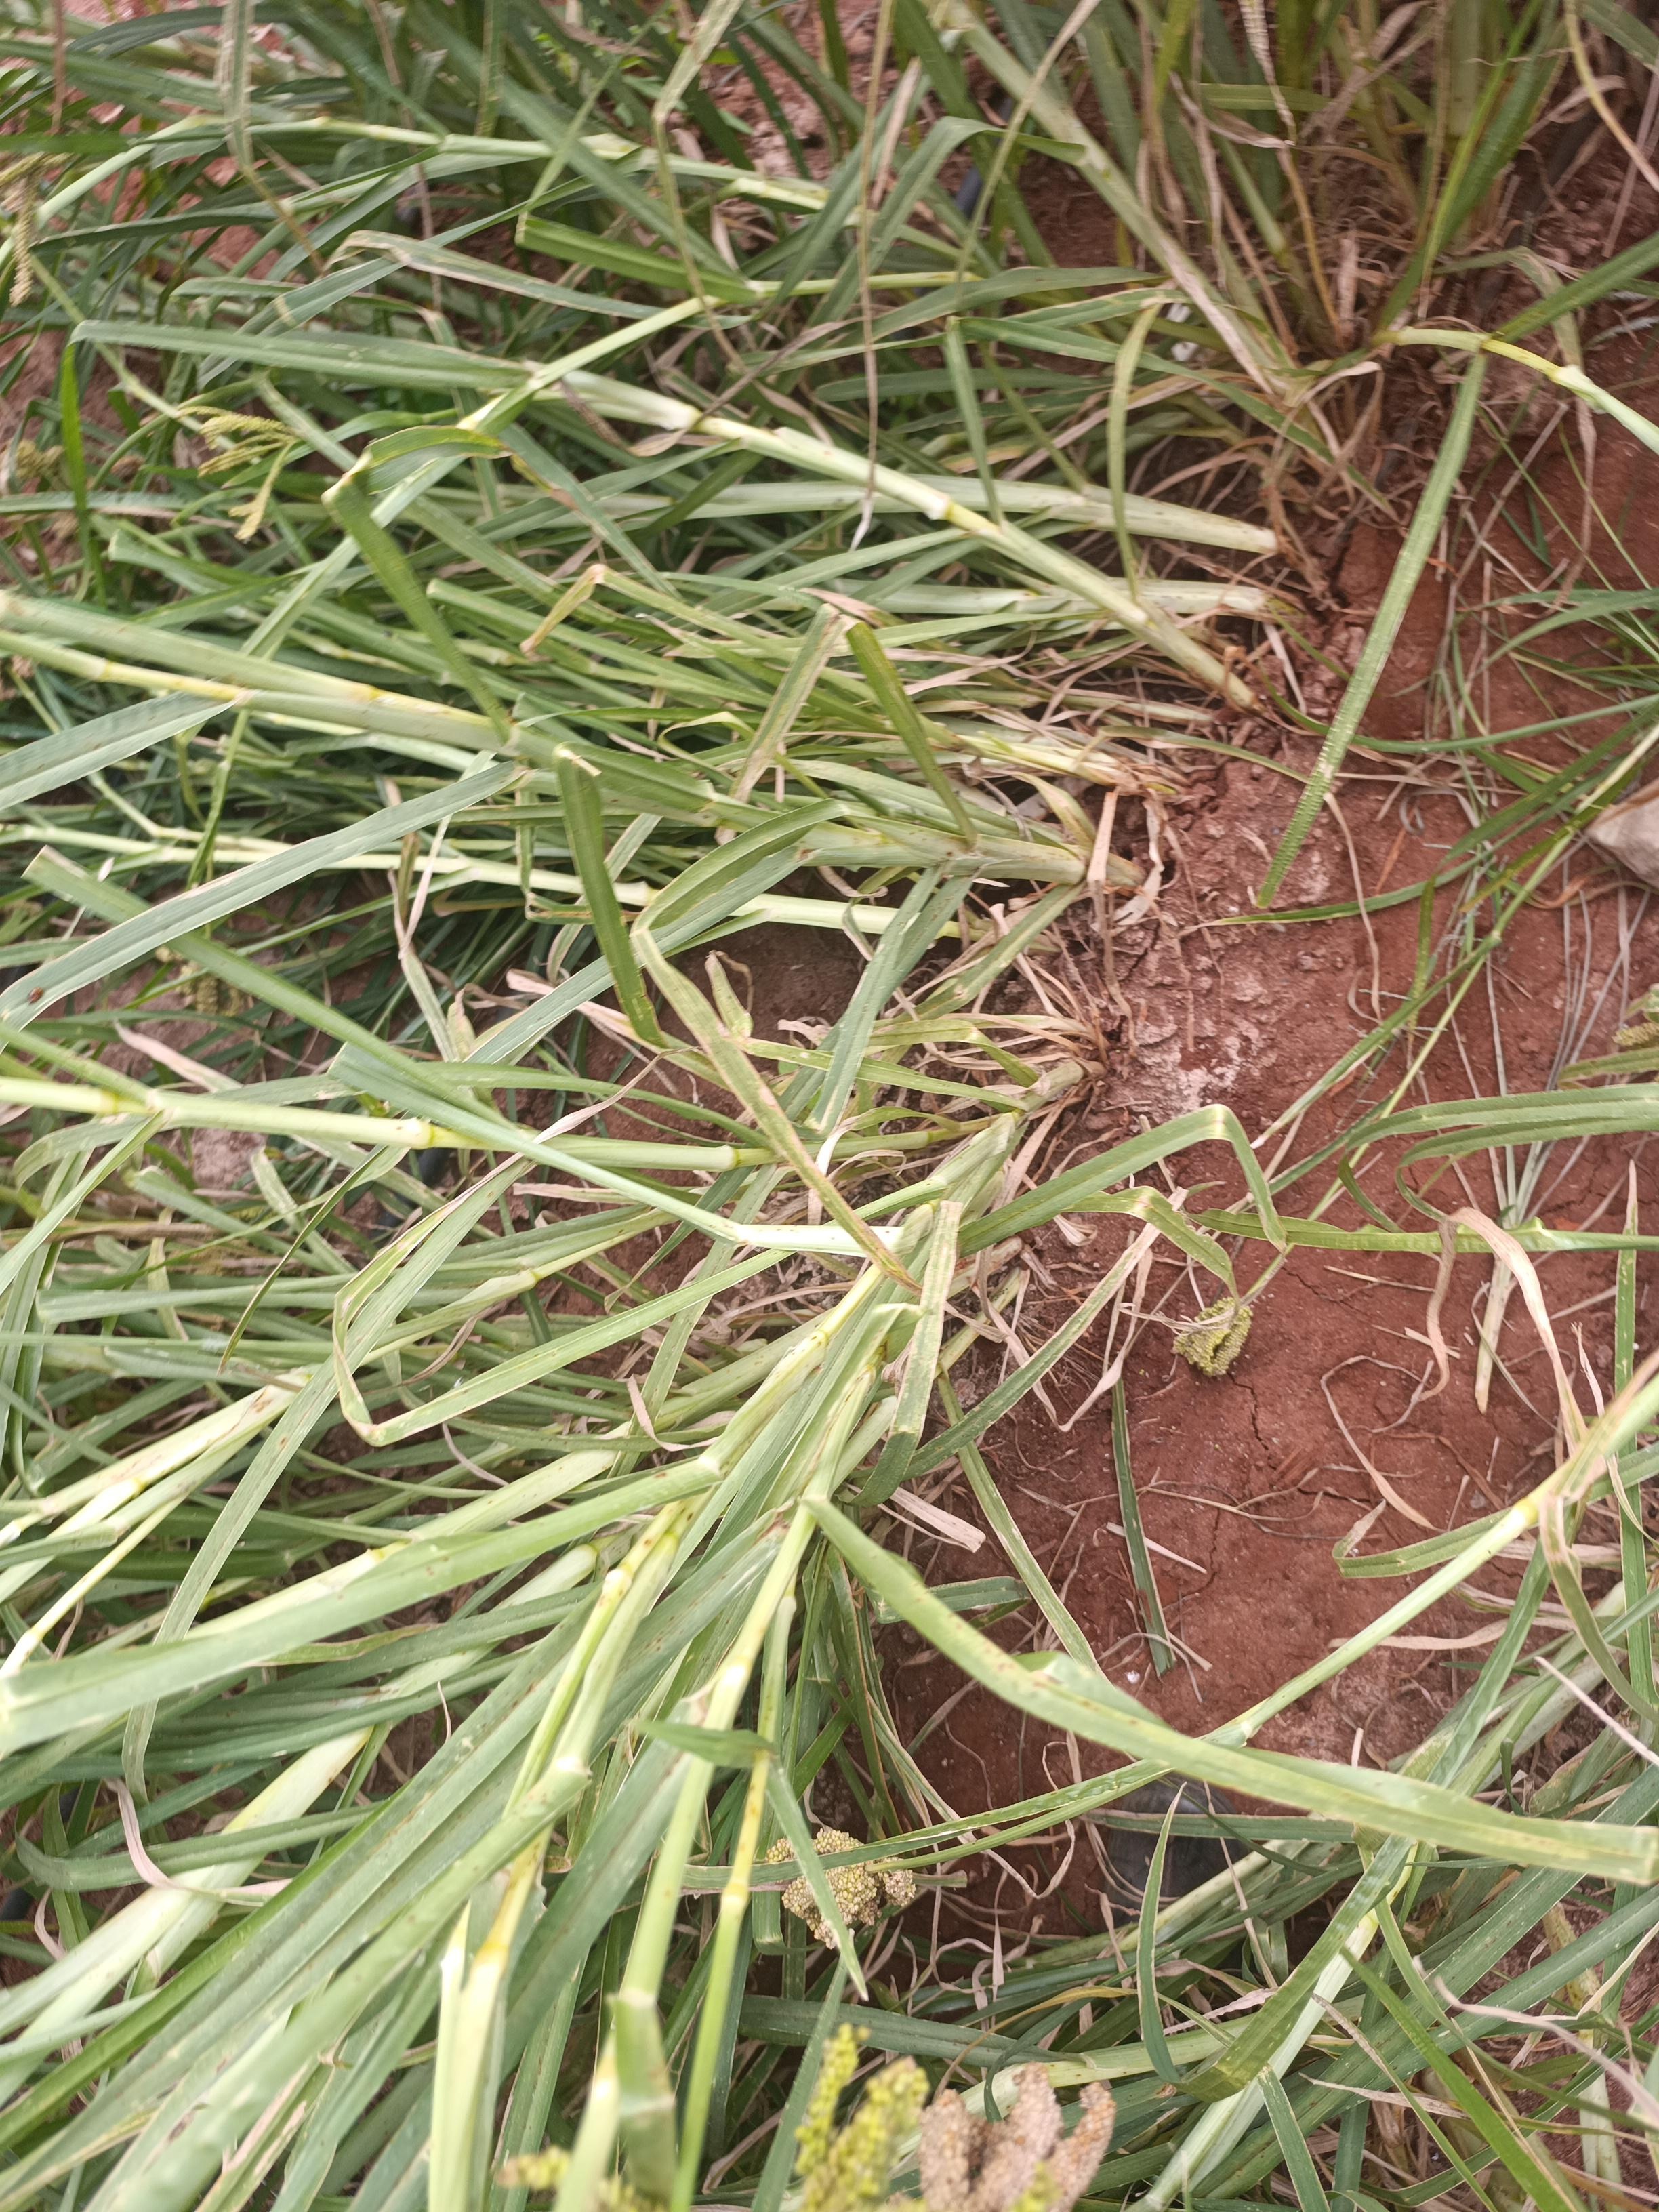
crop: finger millet
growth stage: filling grain
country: Kenya
